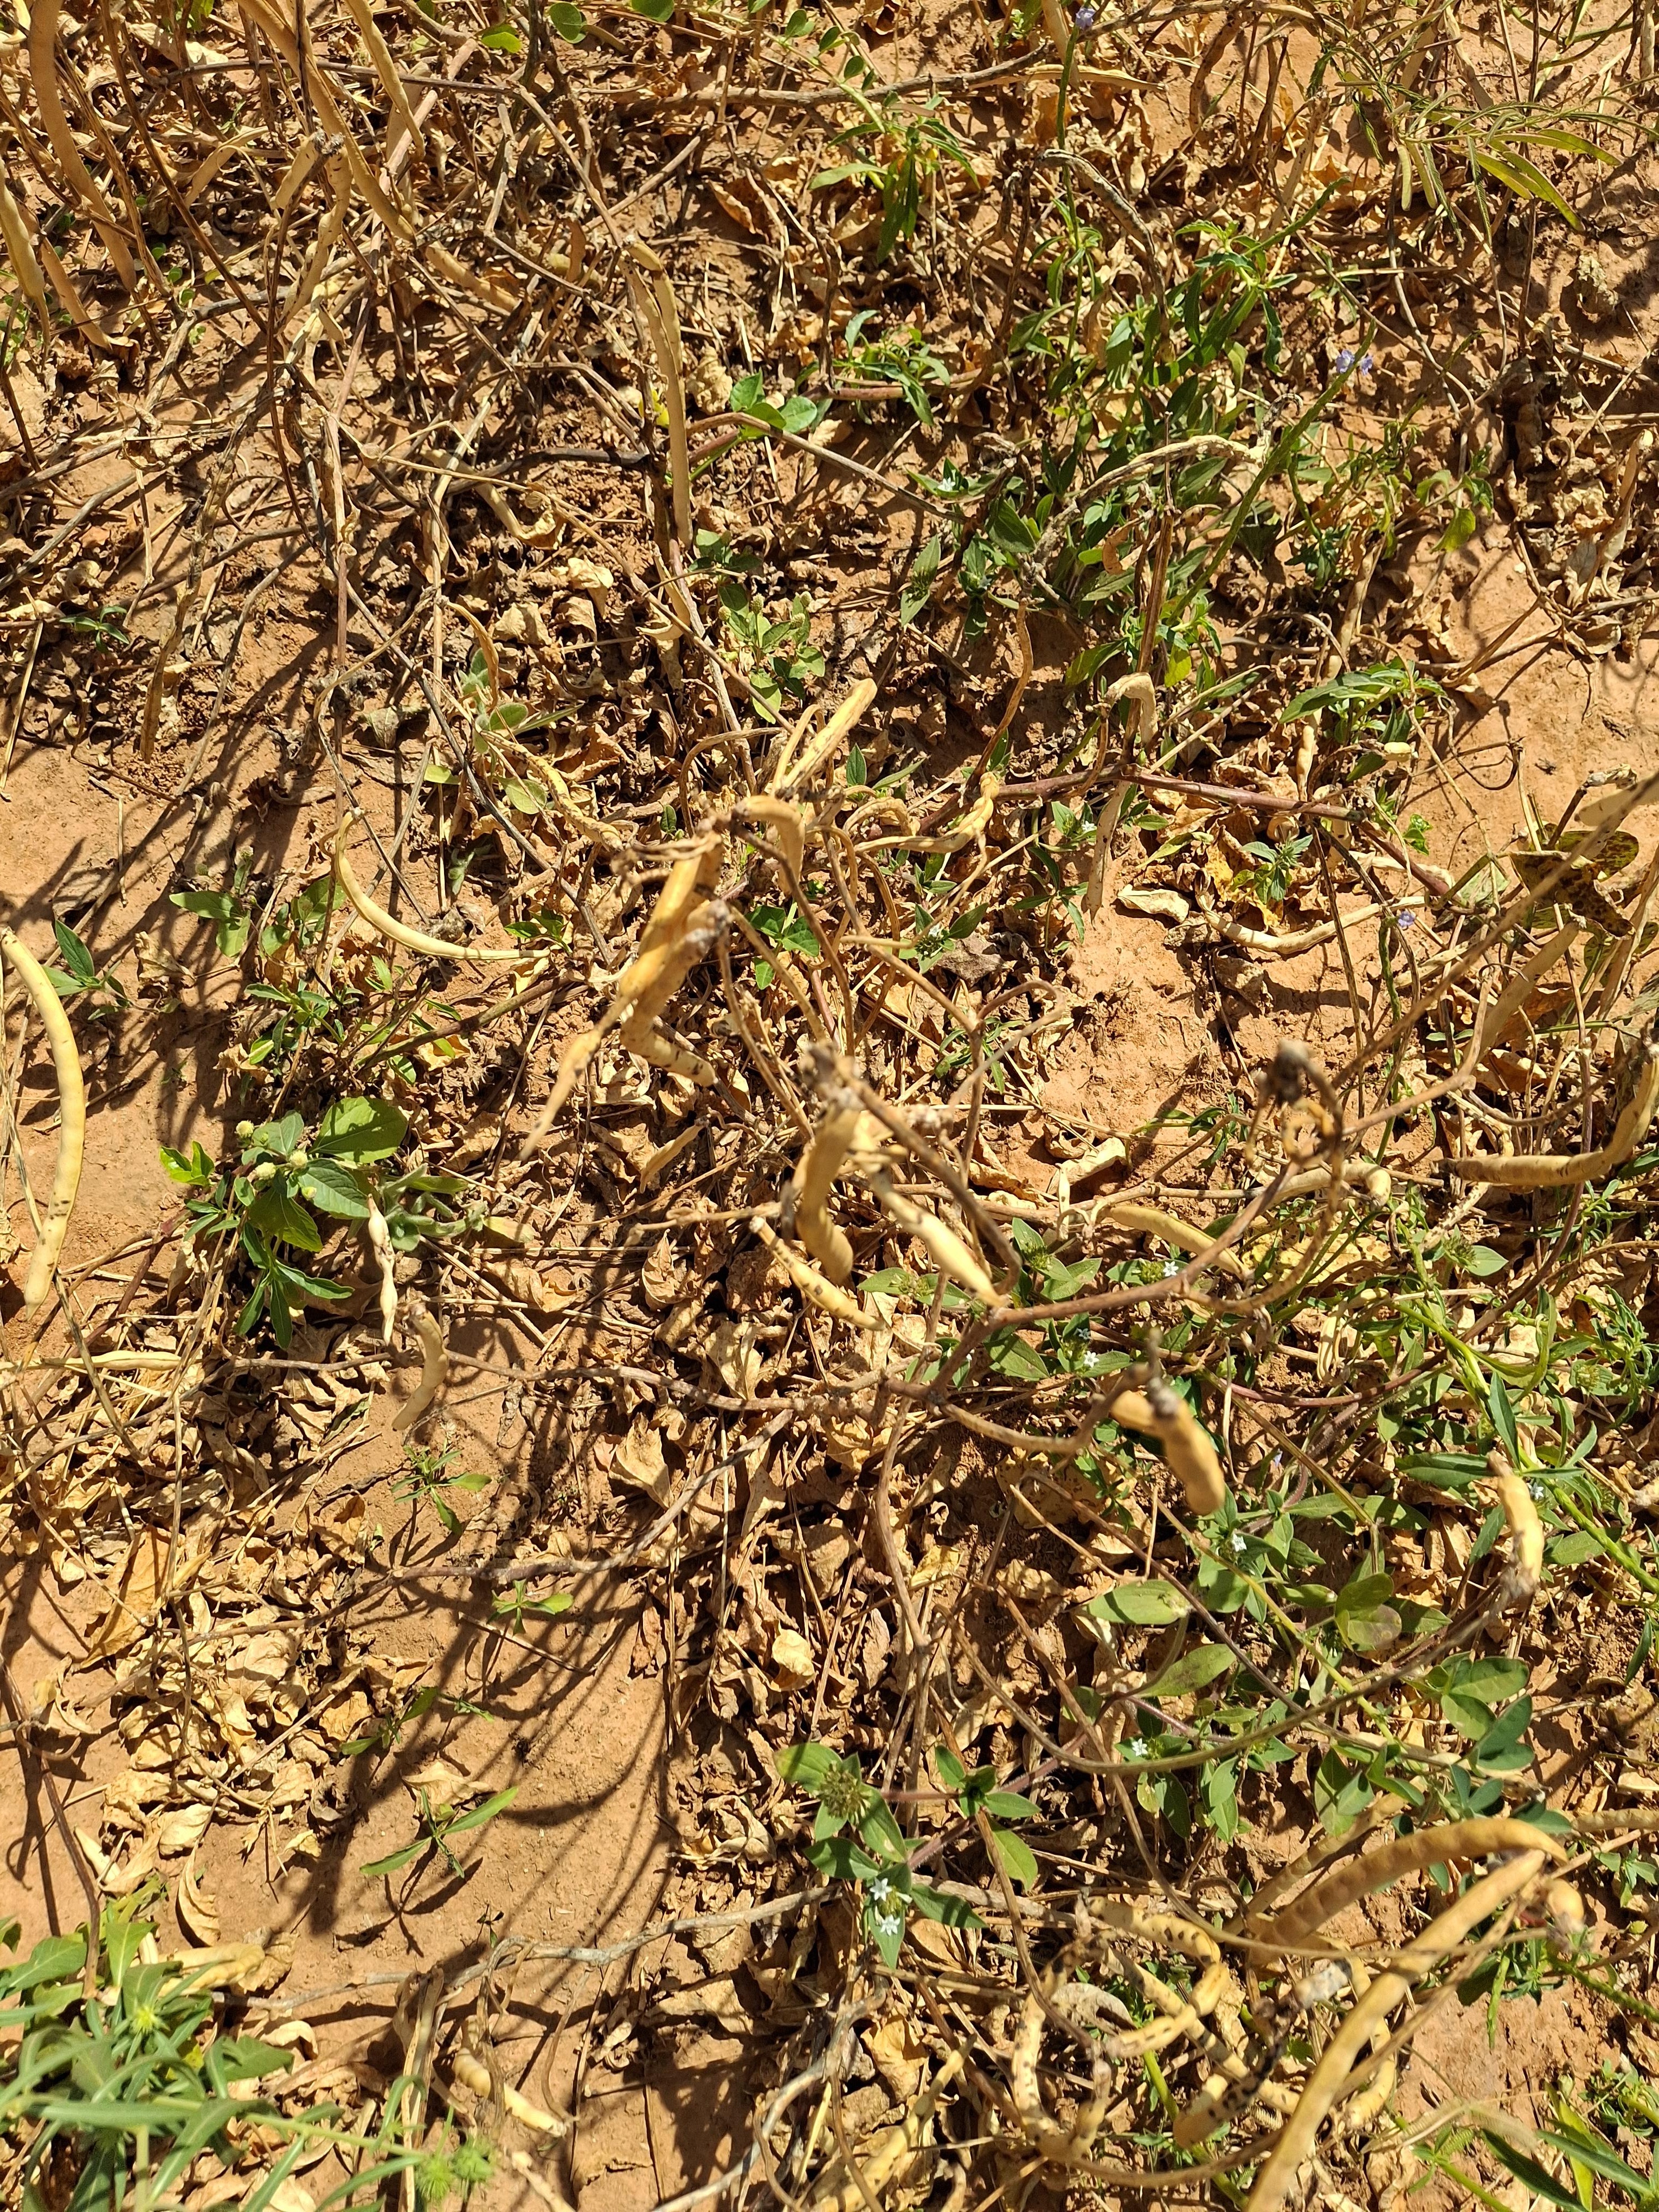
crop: cowpea
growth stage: maturity
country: Nigeria
